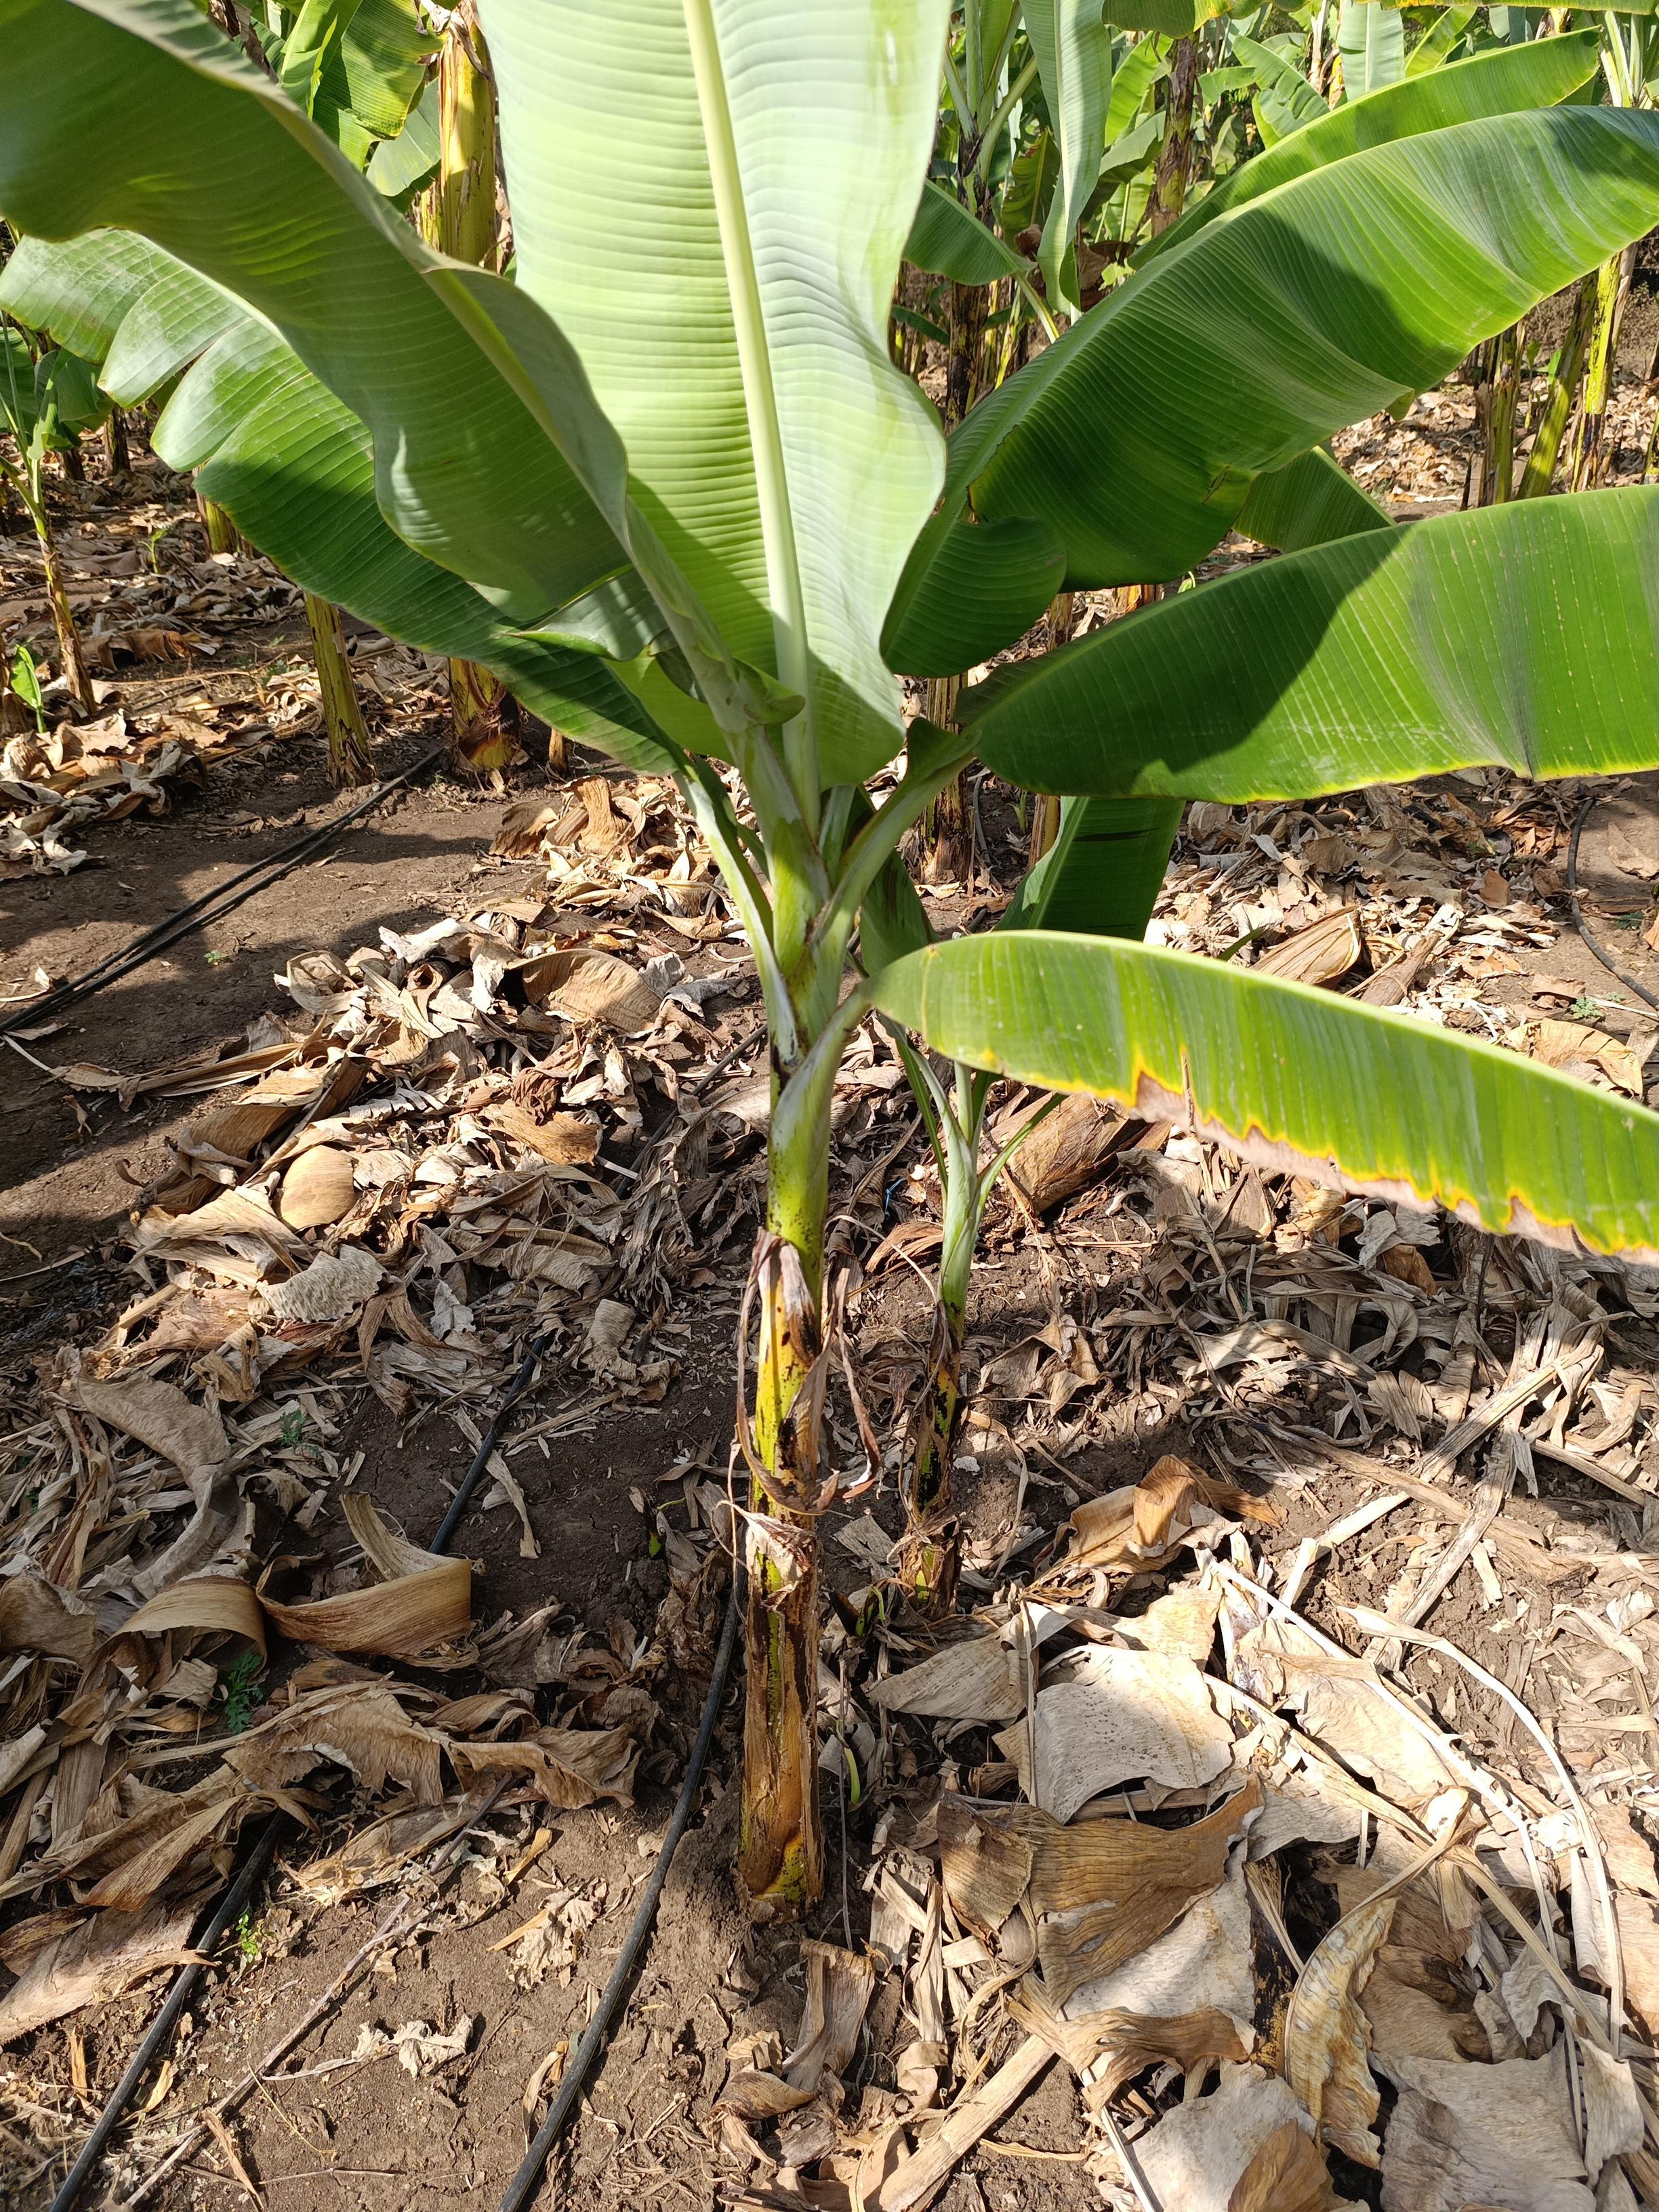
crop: banana
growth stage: vegetative
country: Tanzania
